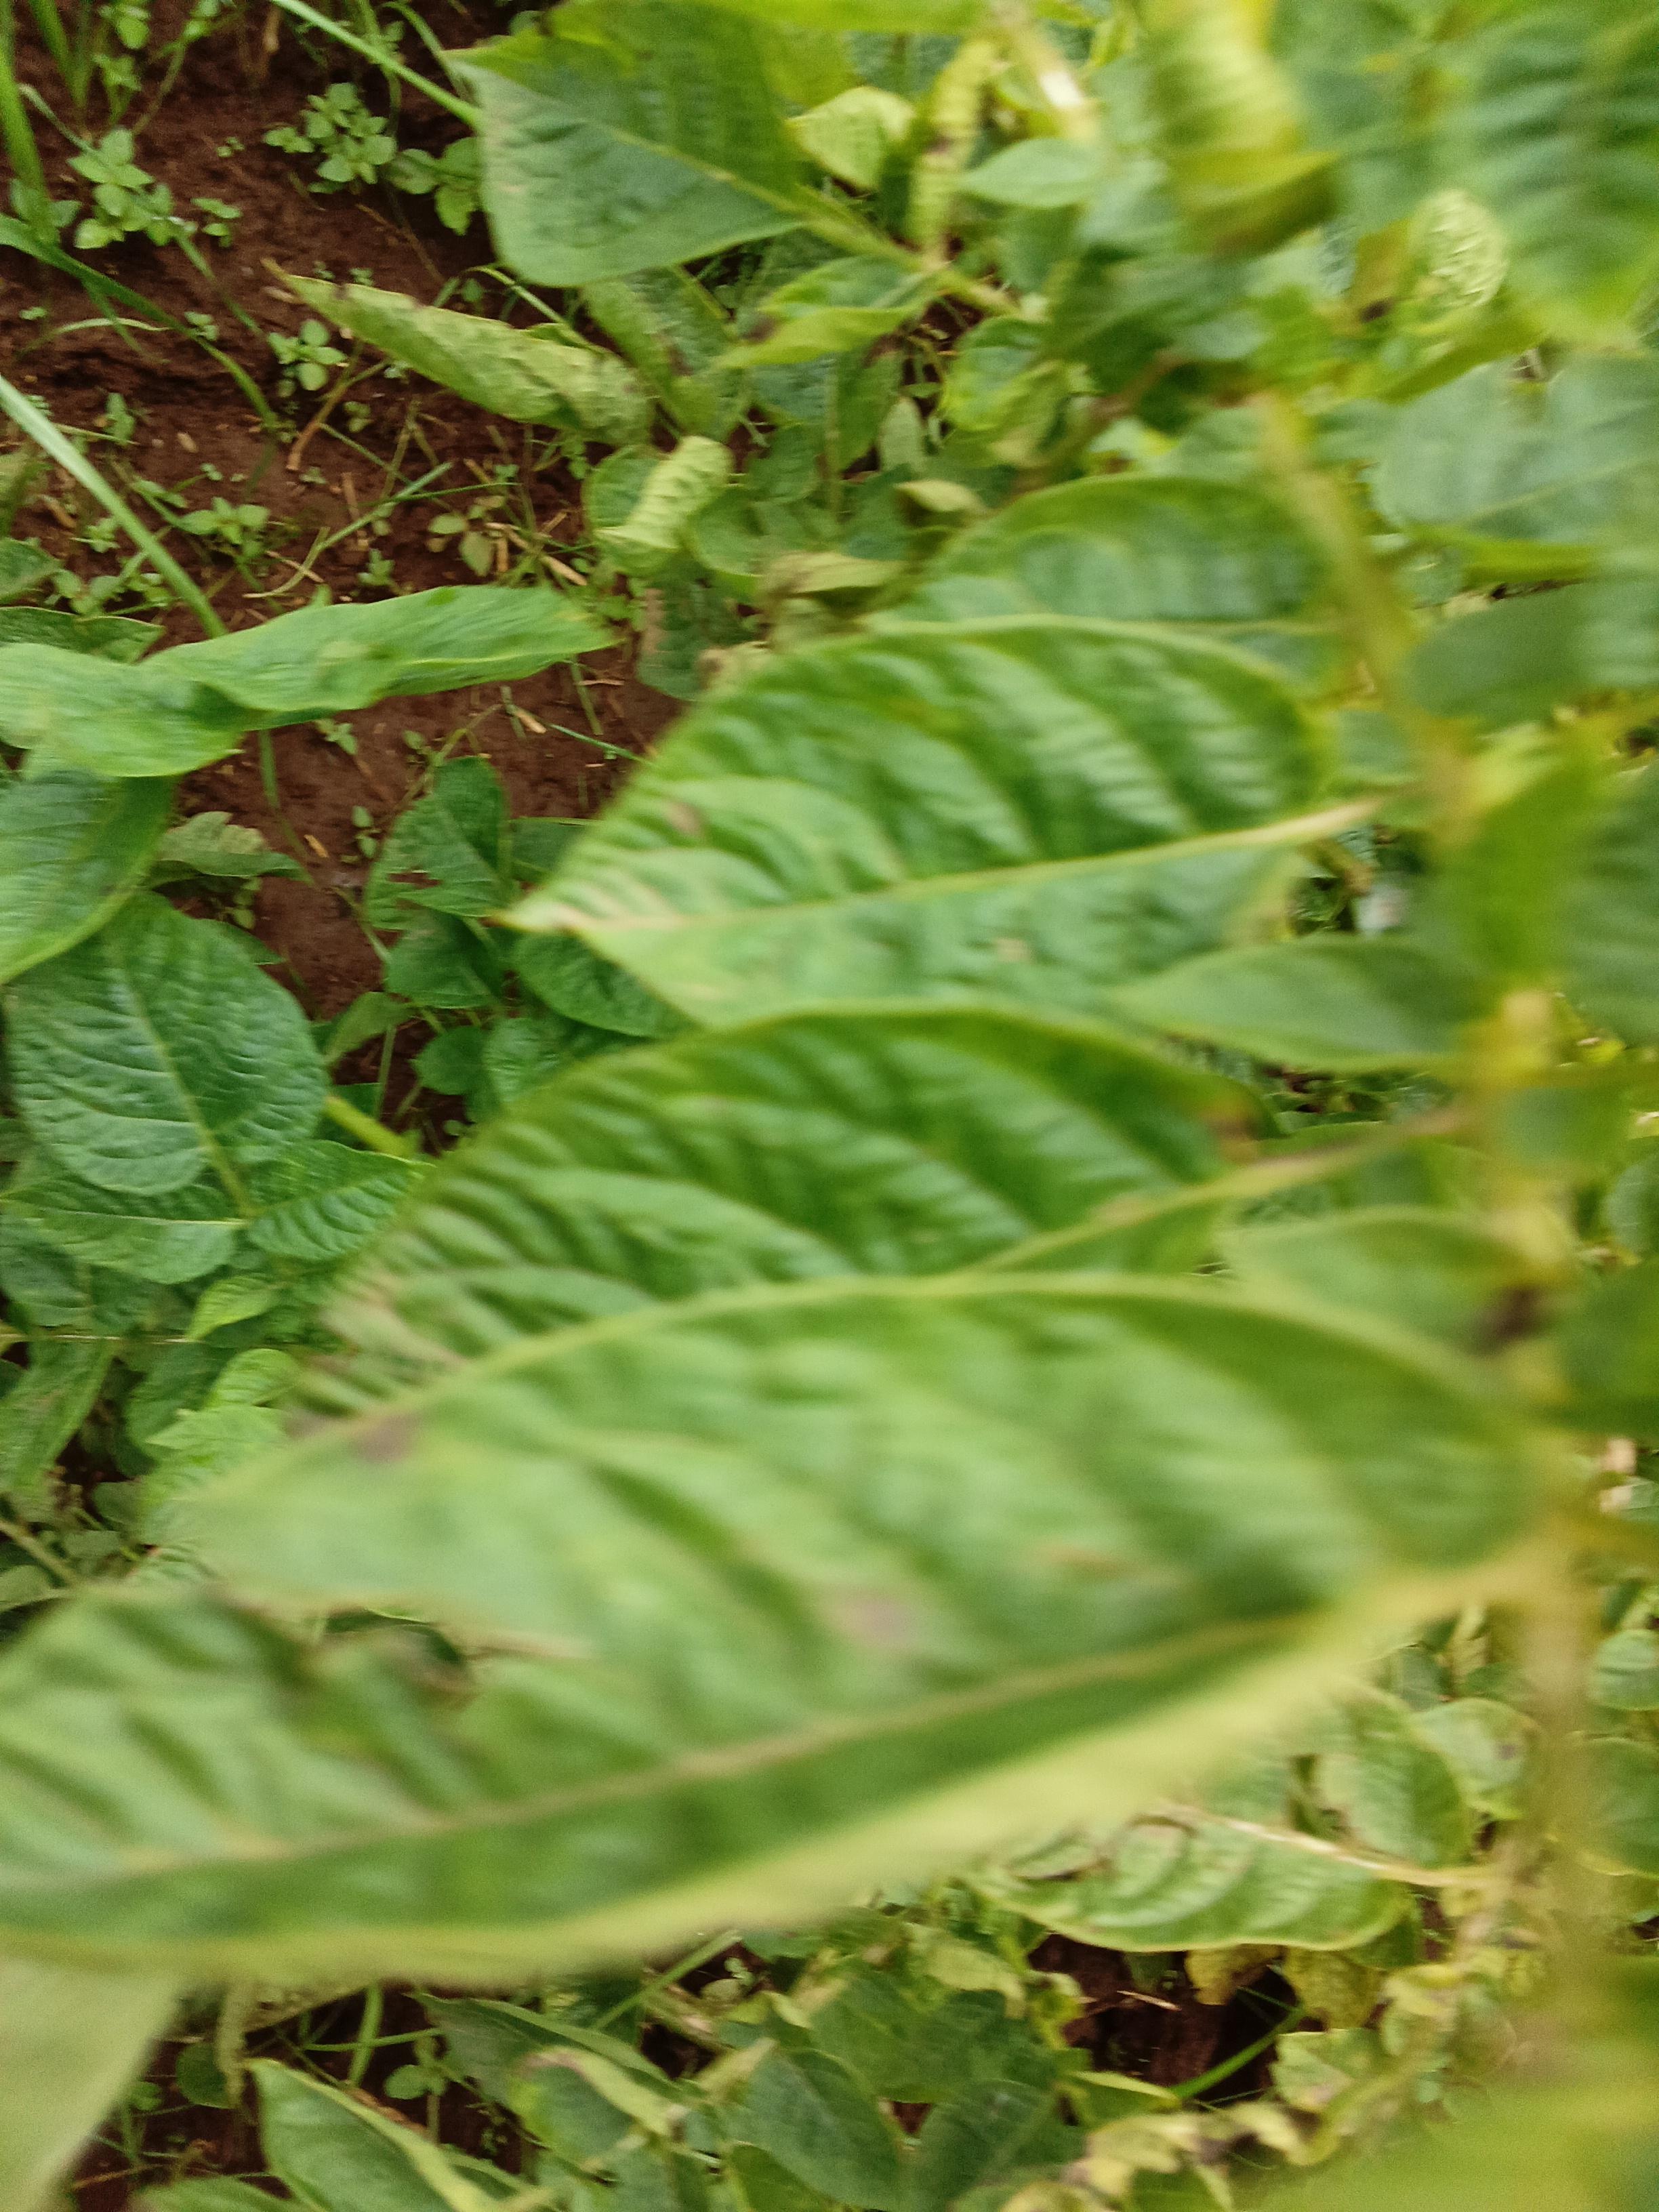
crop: potato
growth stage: harvest maturity
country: Kenya
